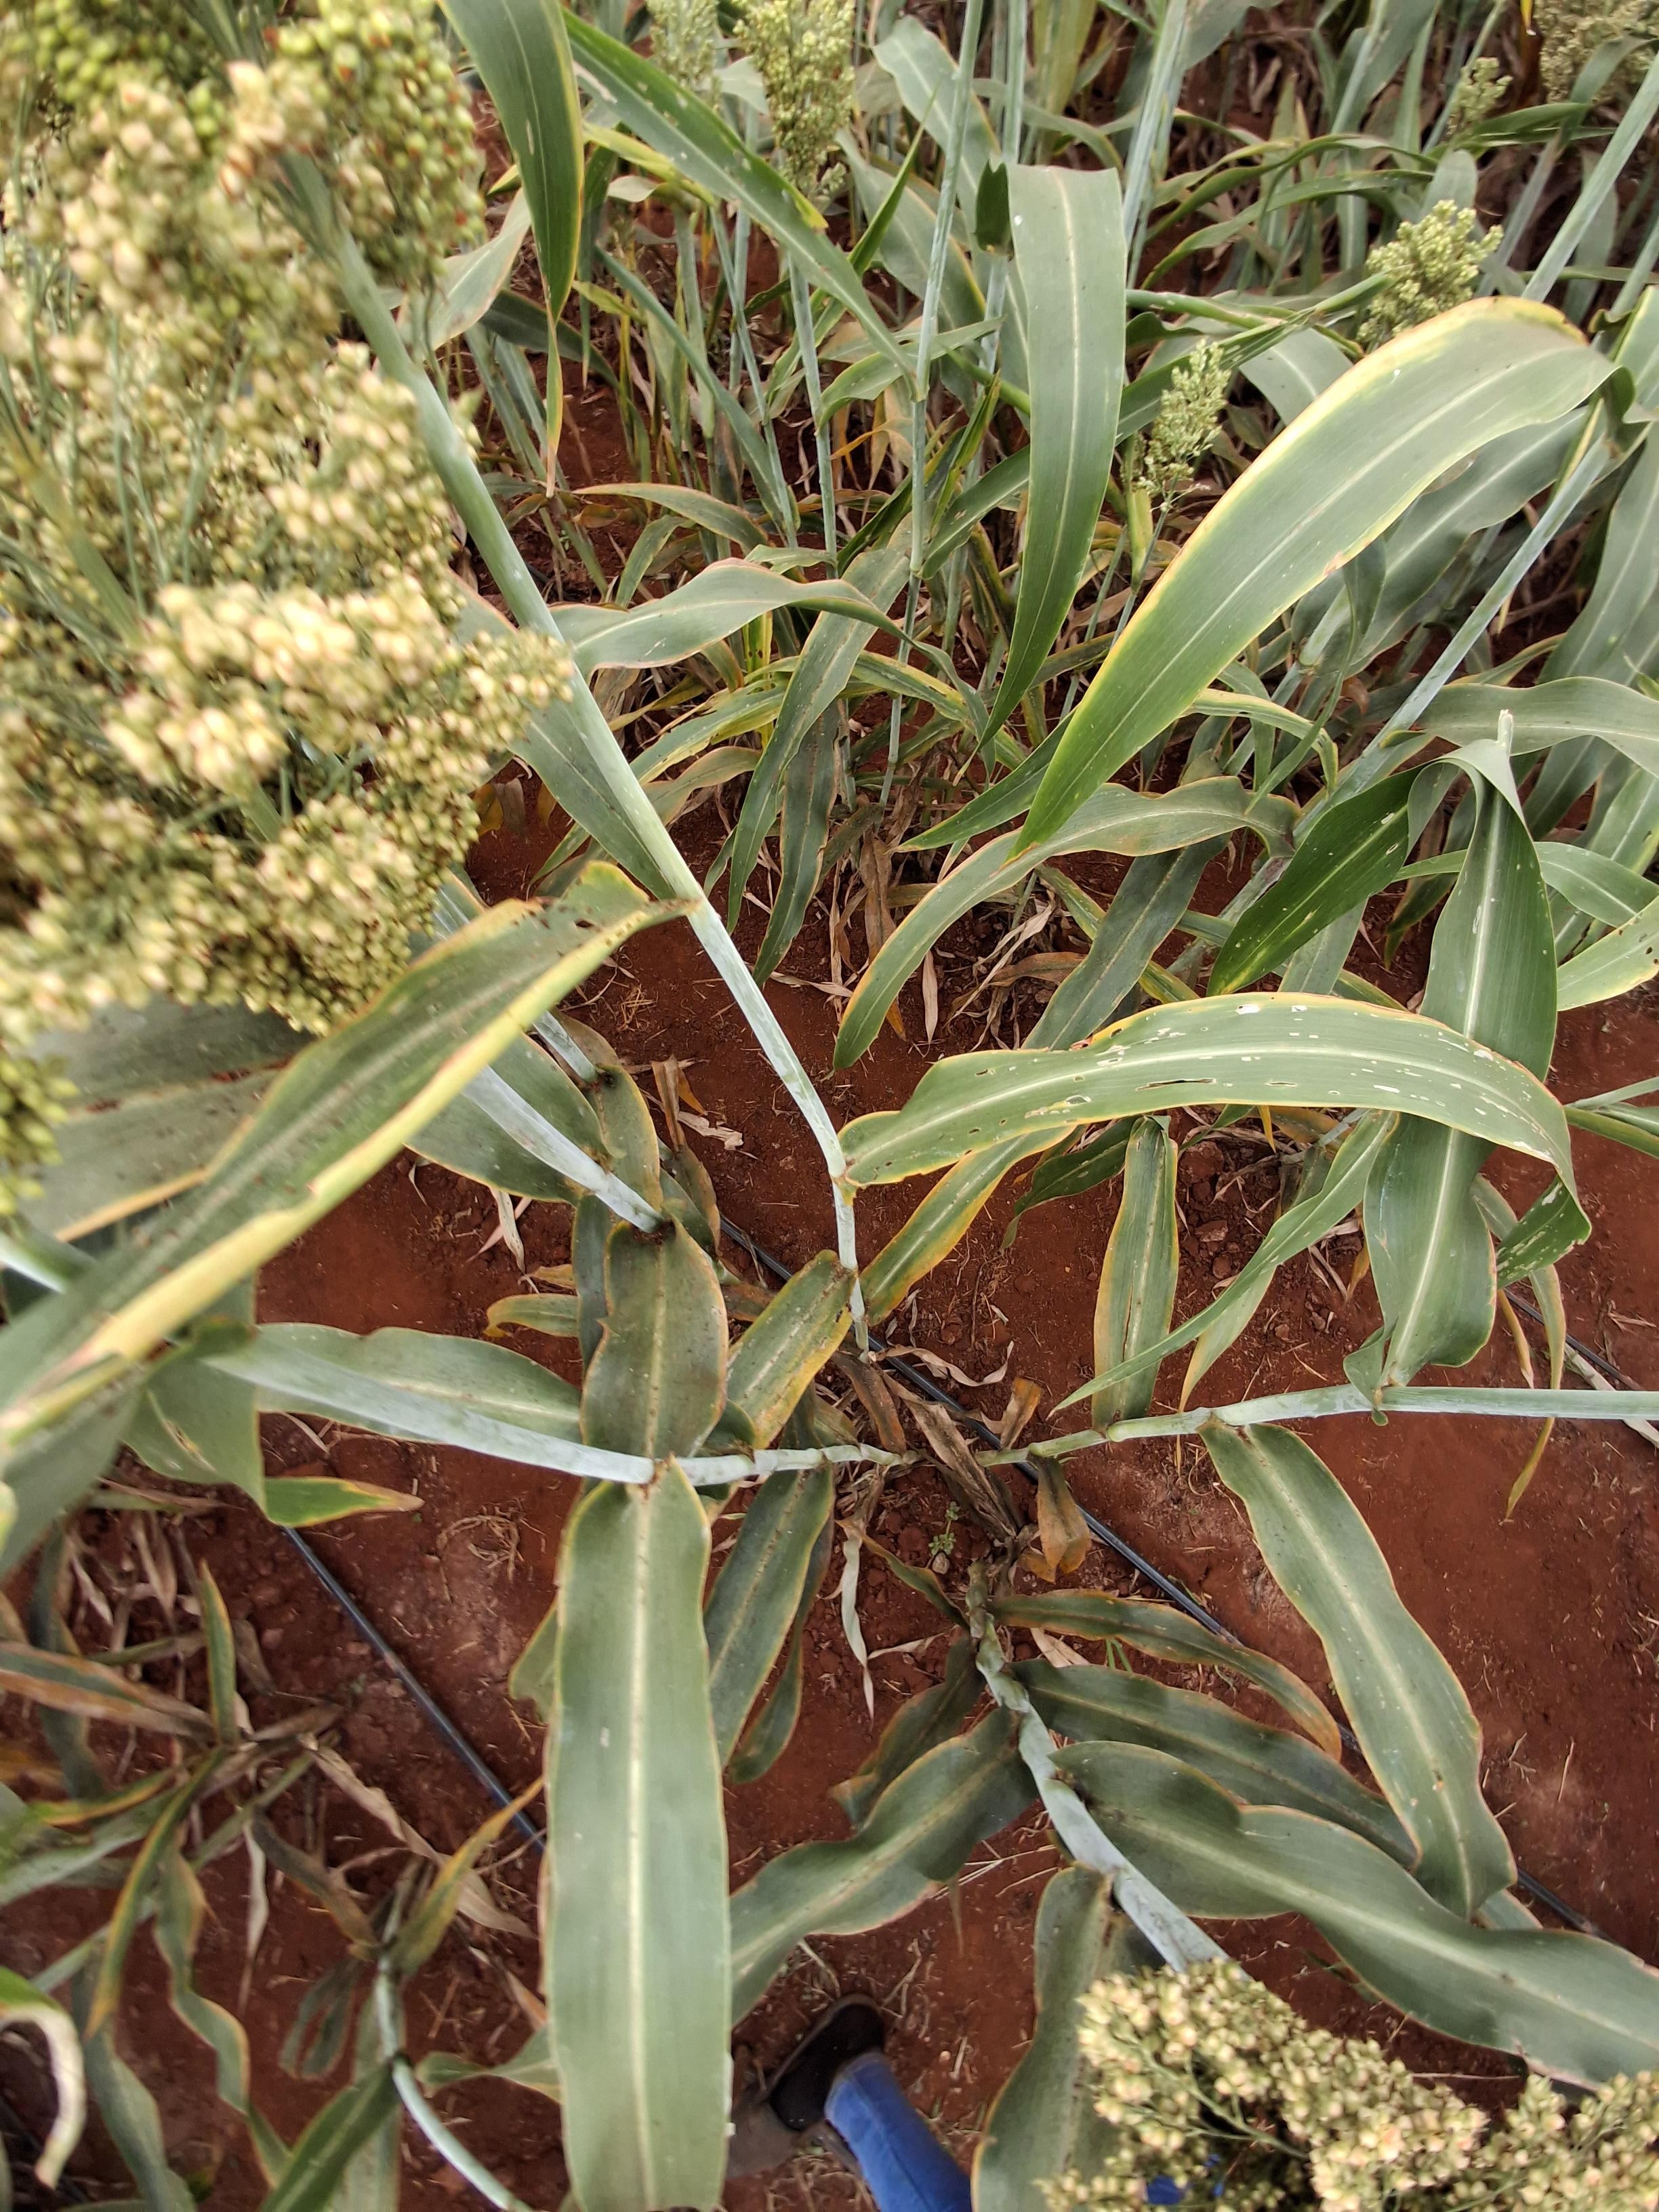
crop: sorghum
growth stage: filling grain
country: Kenya
